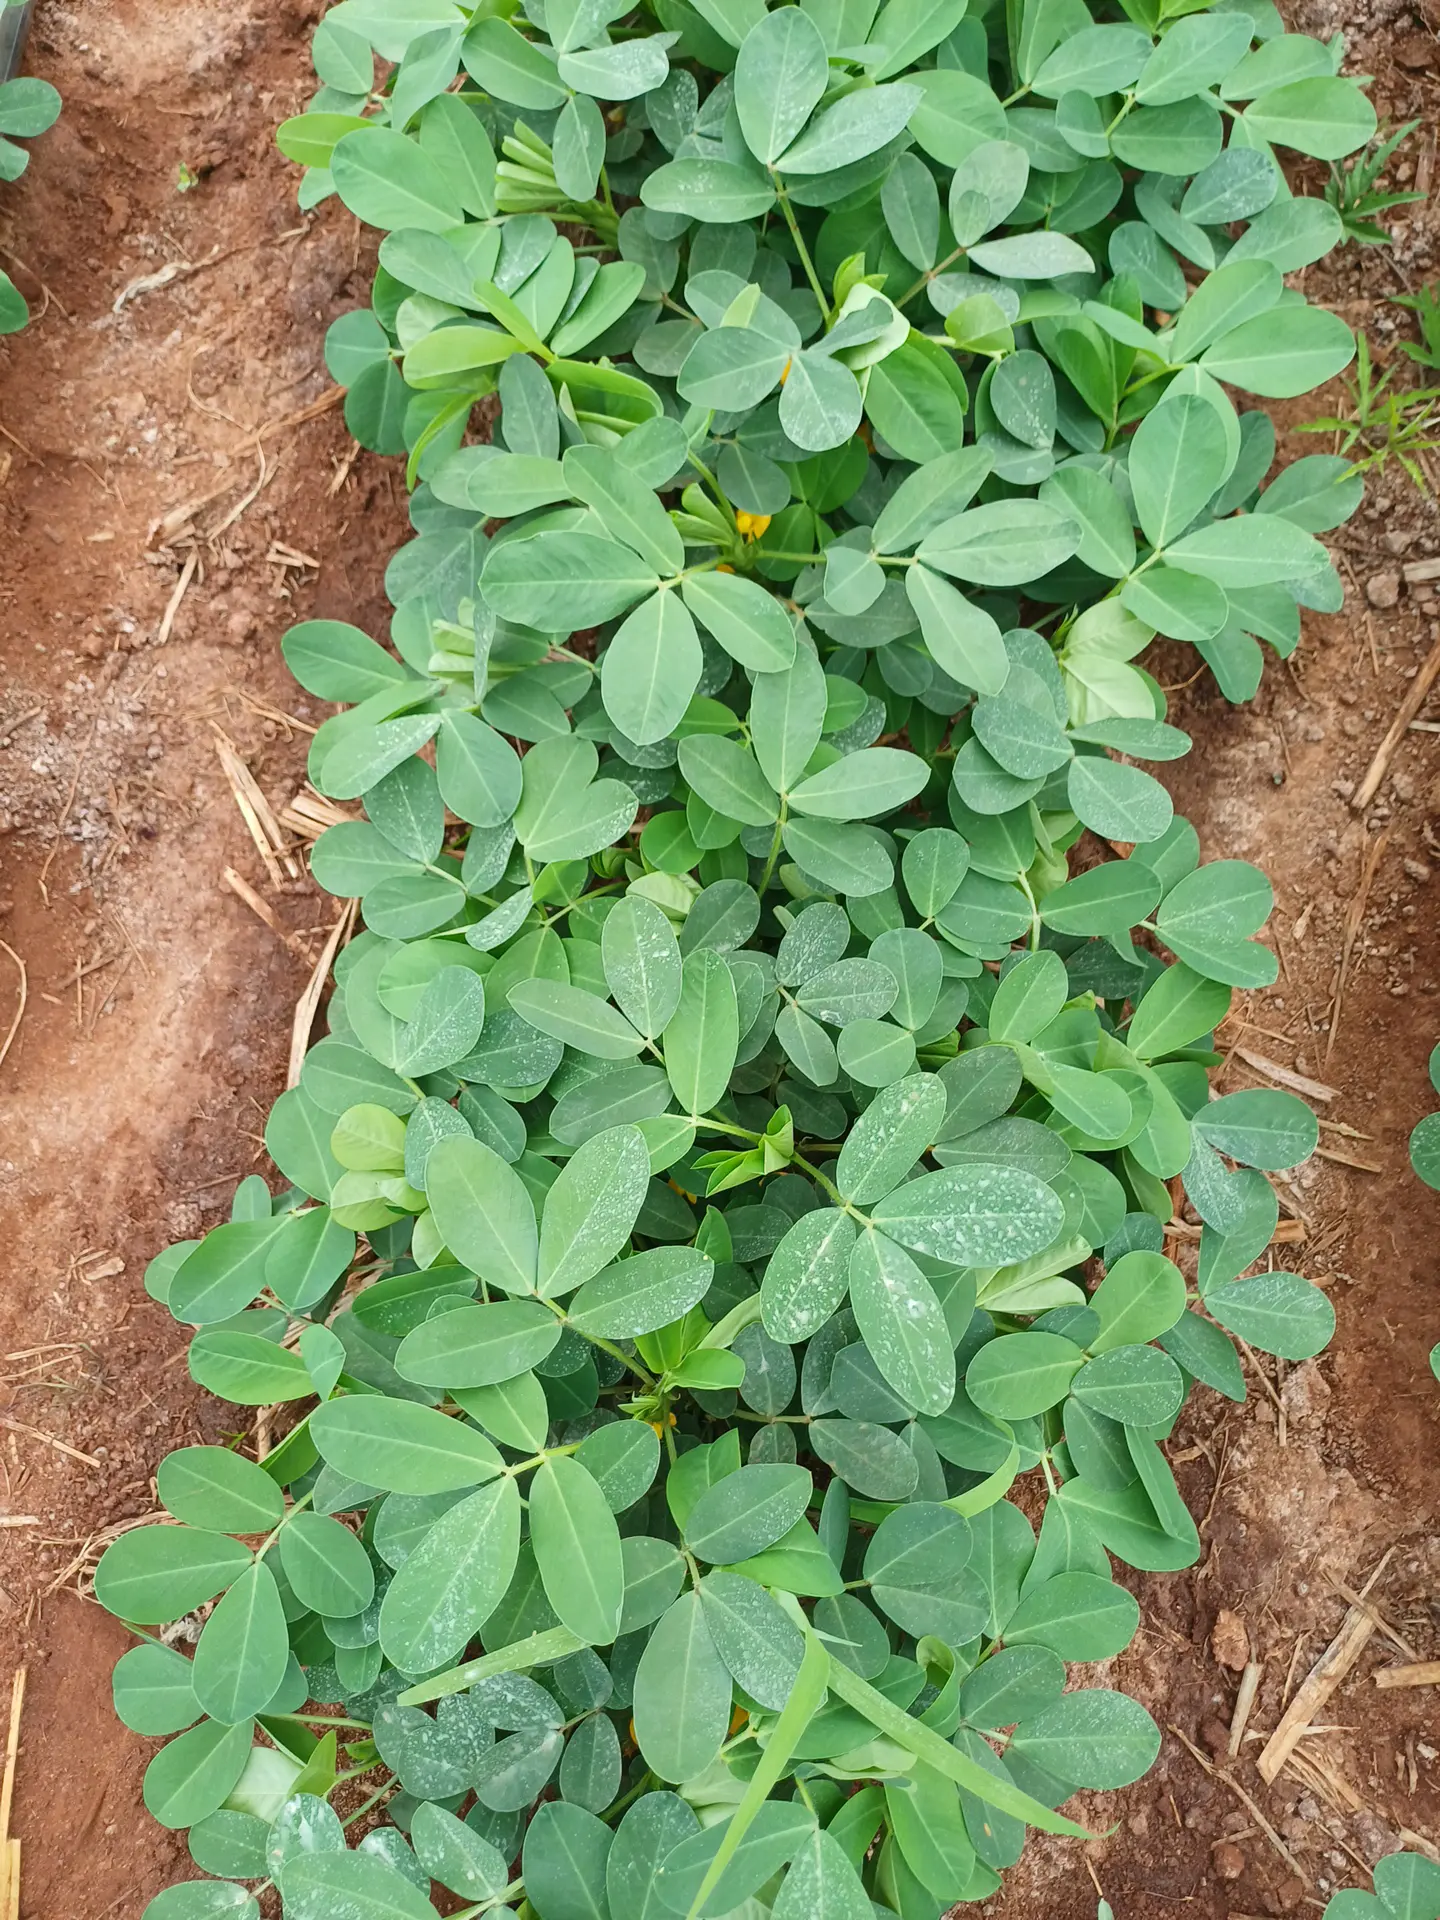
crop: groundnut
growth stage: vegetative
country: Kenya
